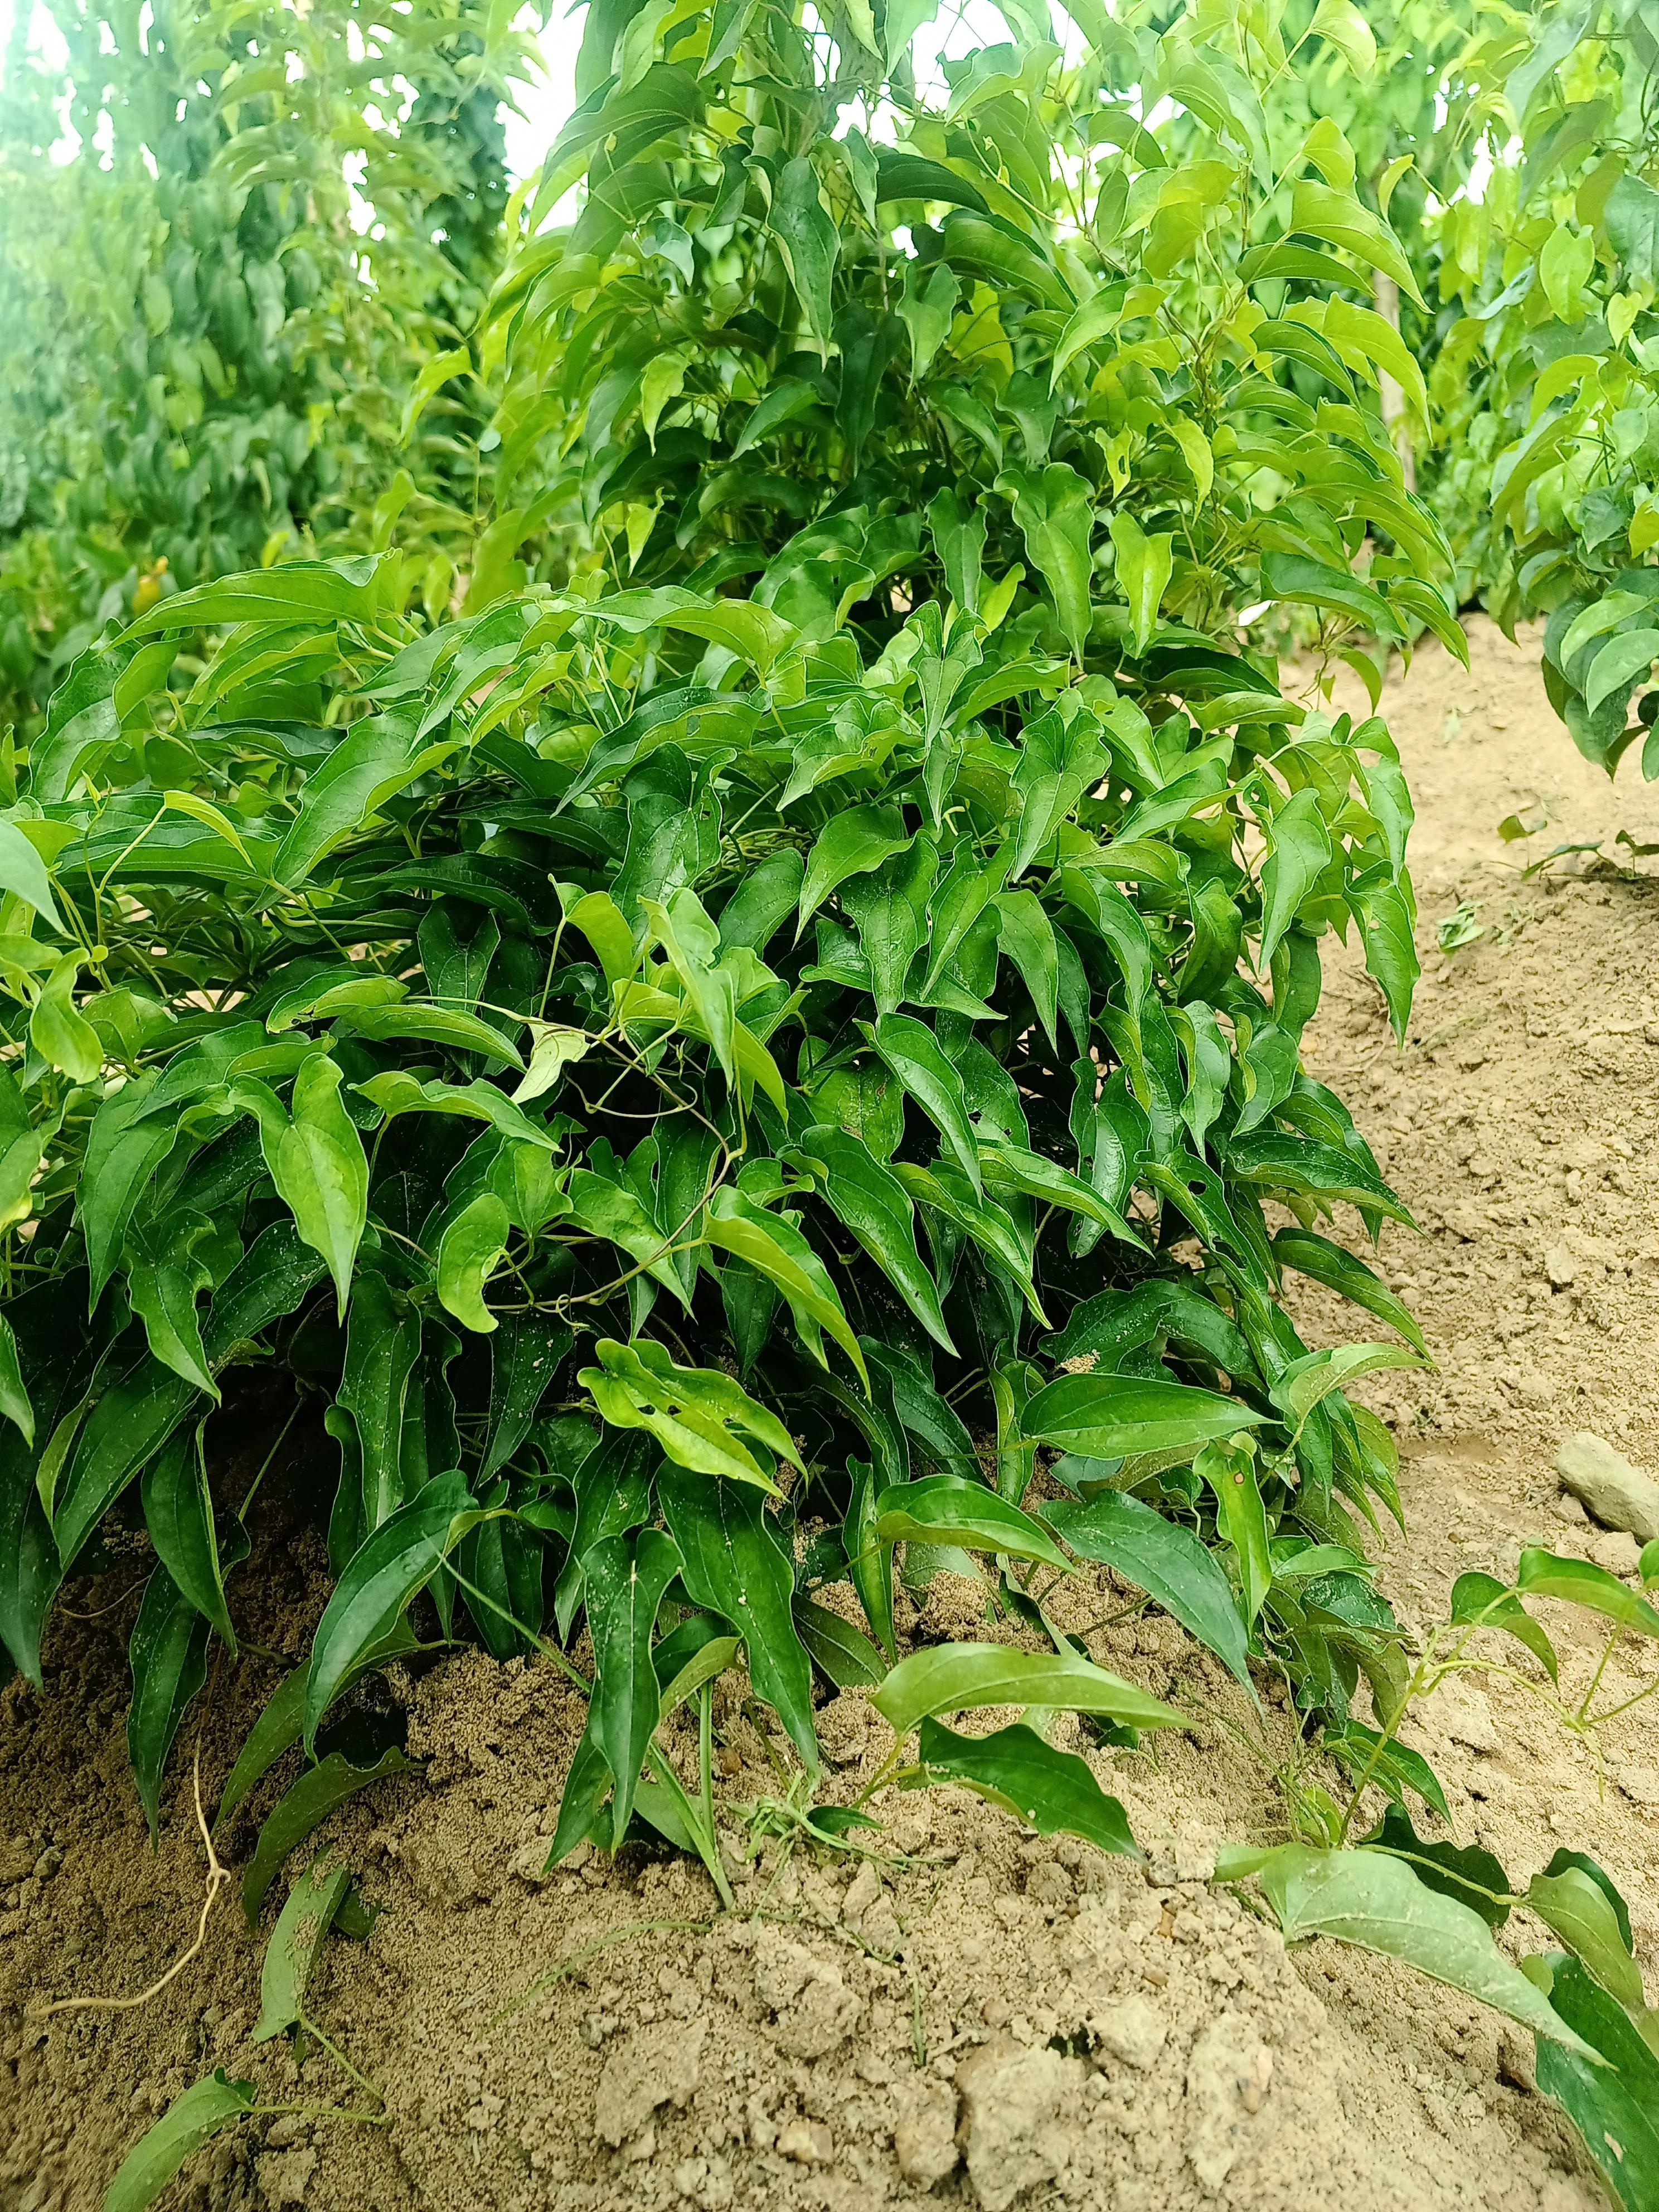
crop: yam
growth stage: vegetative
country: Nigeria
